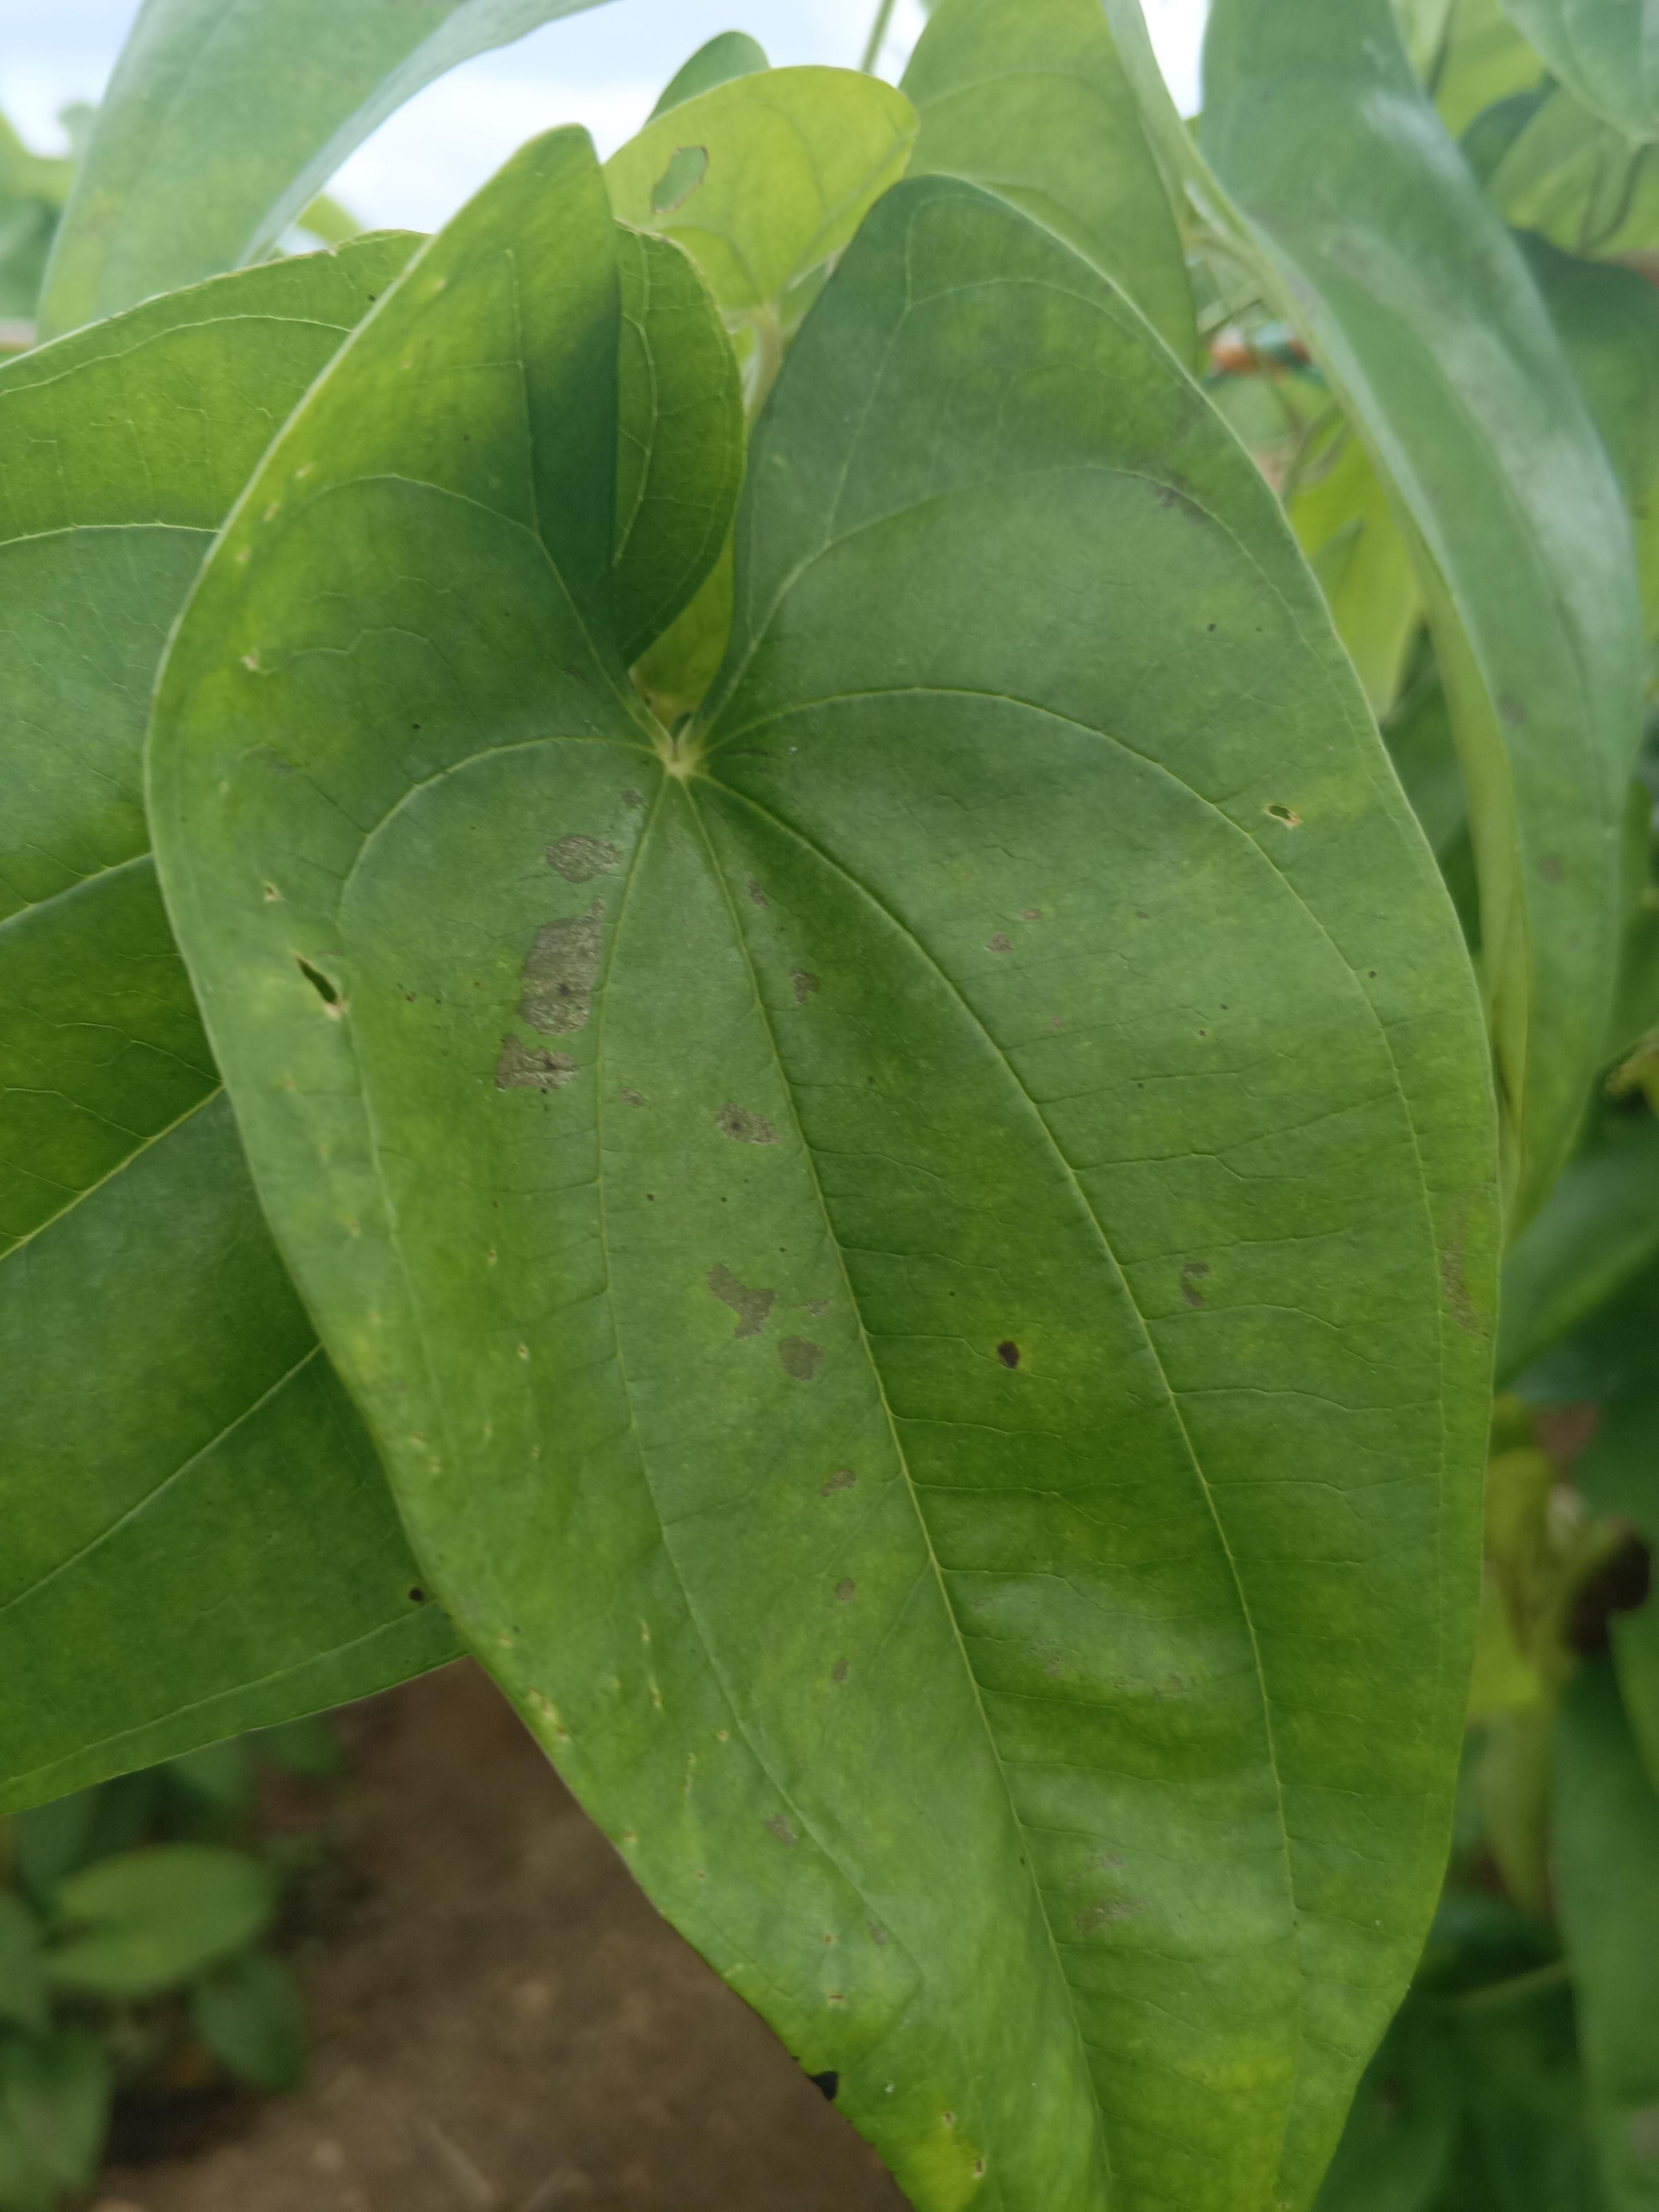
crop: yam
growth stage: vegetative
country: Nigeria
